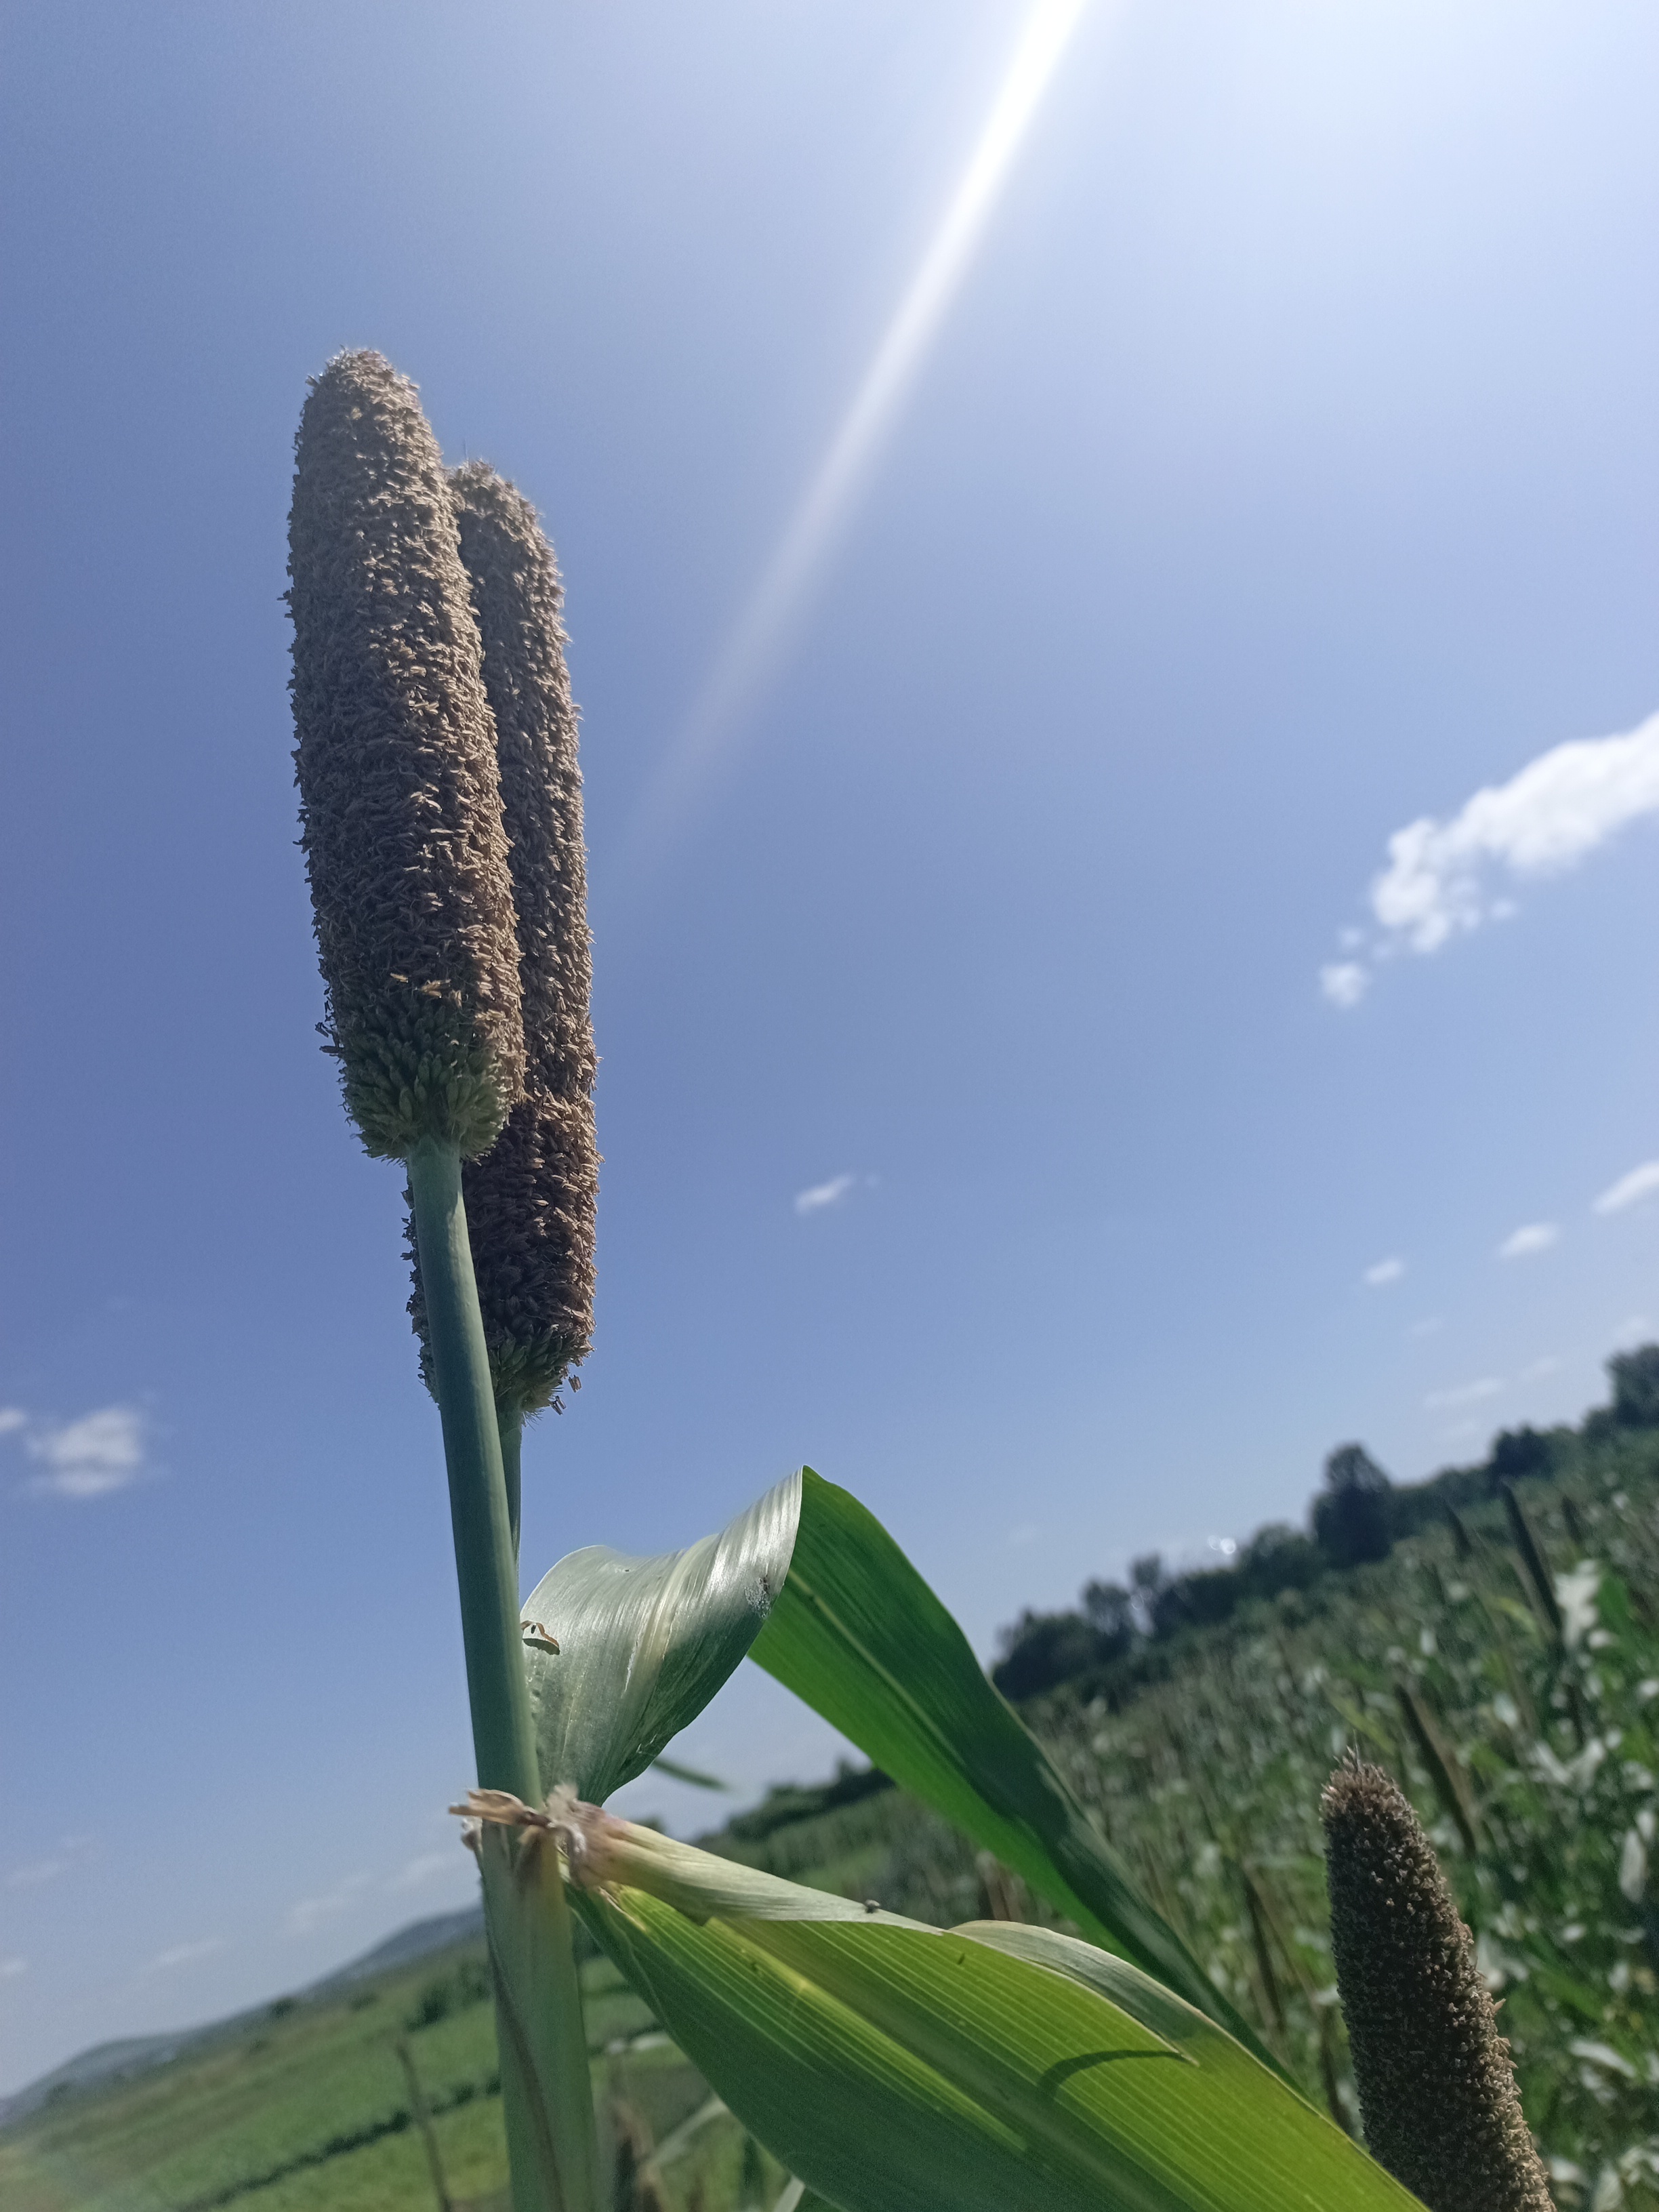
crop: pearl millet
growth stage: heading tuber
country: Tanzania
